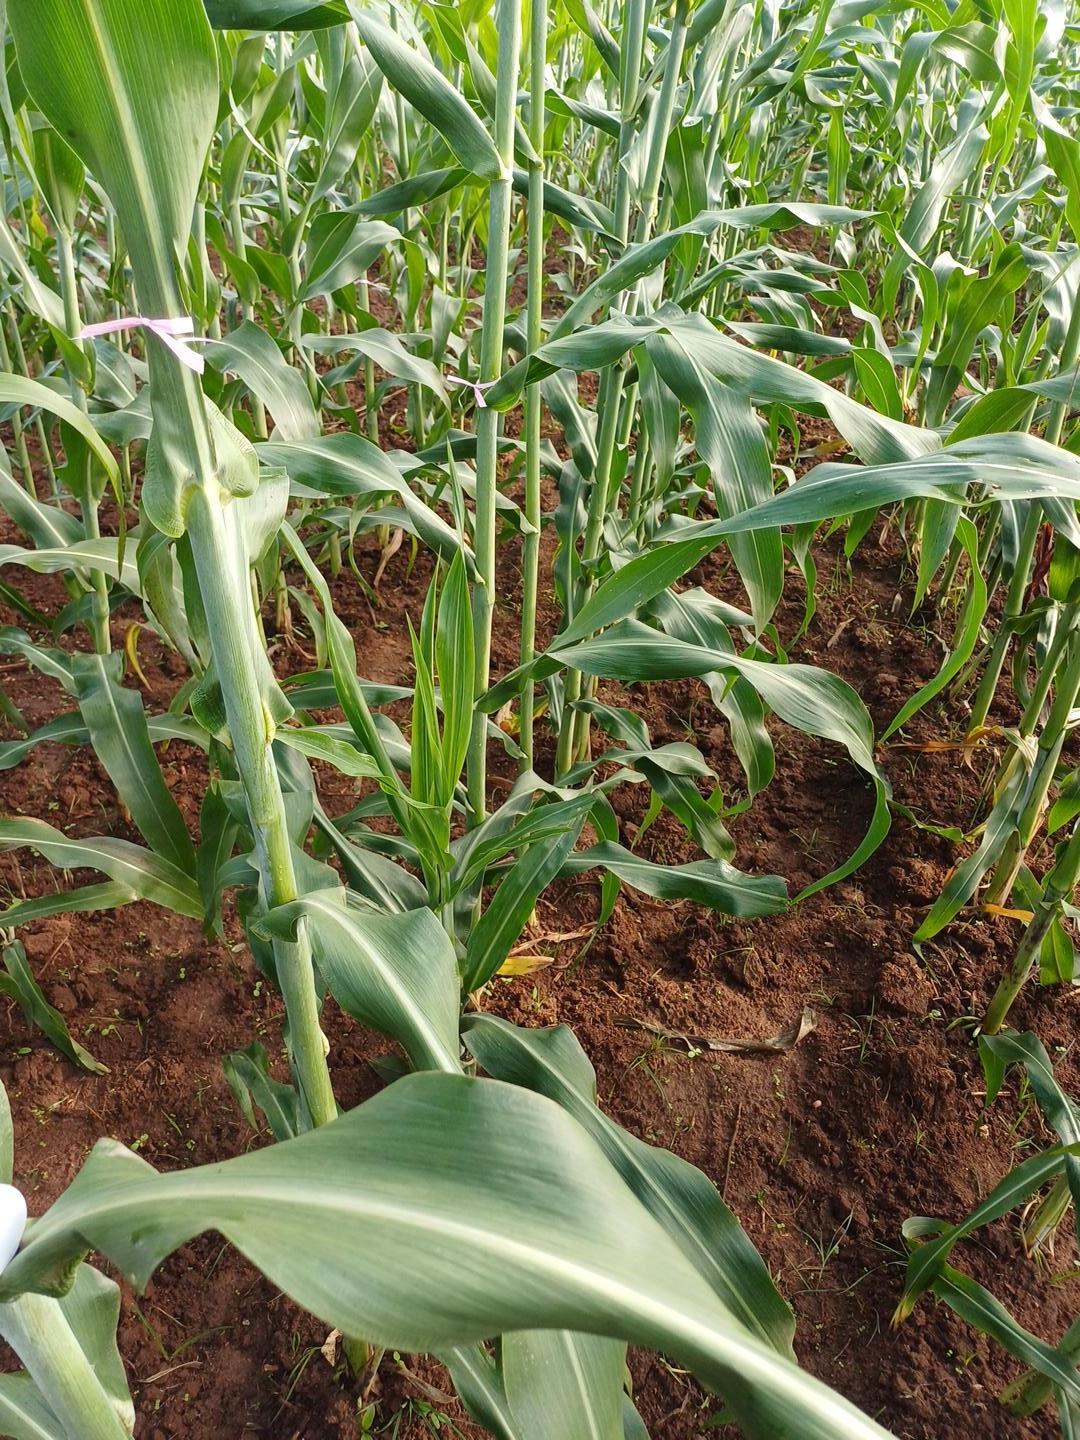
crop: sorghum
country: Kenya
